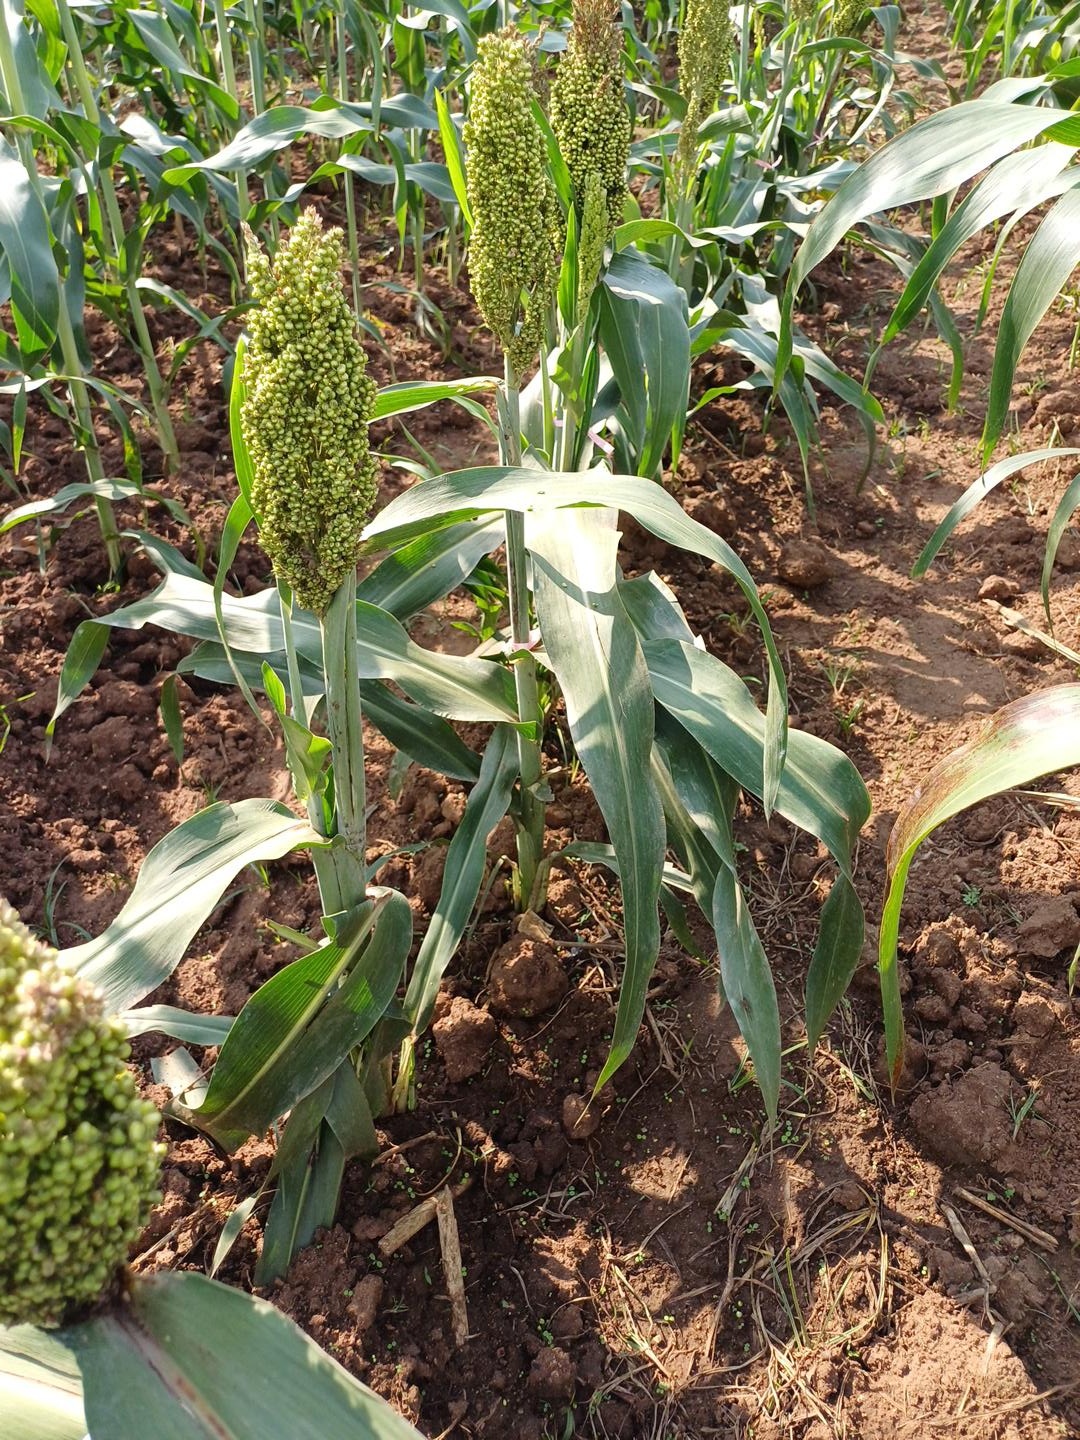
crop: sorghum
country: Kenya
